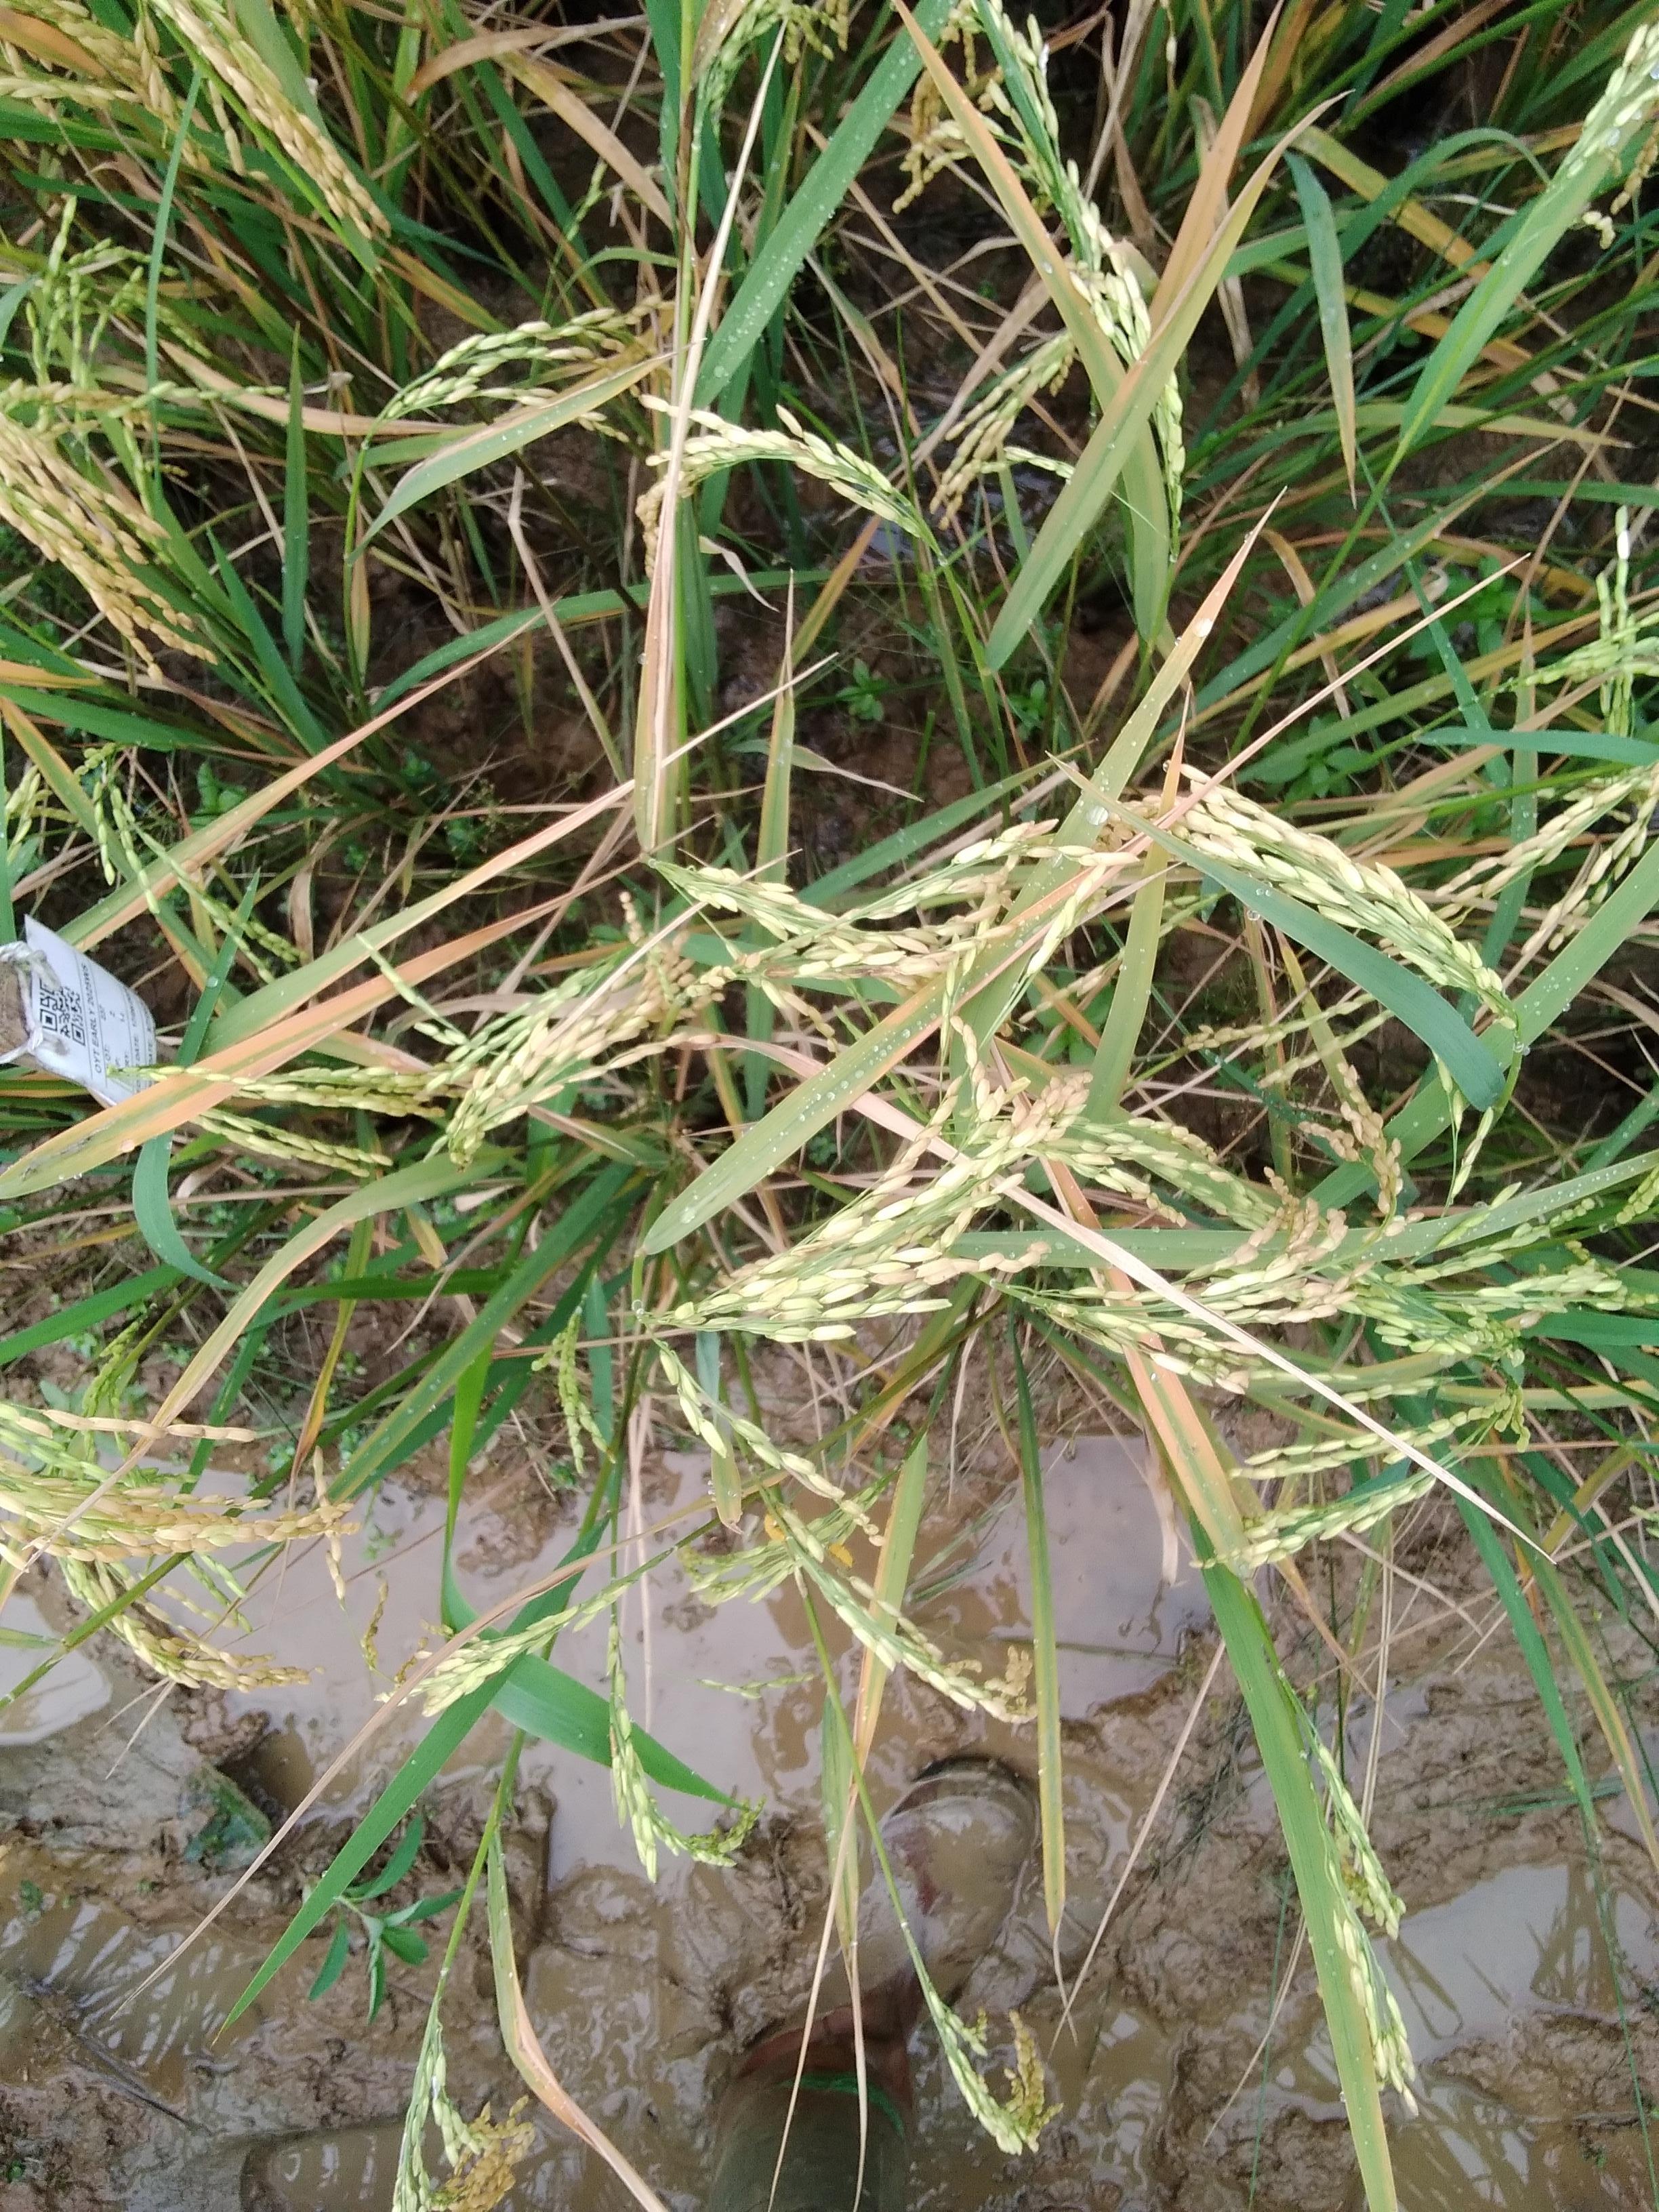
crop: rice
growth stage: ripening
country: Nigeria
